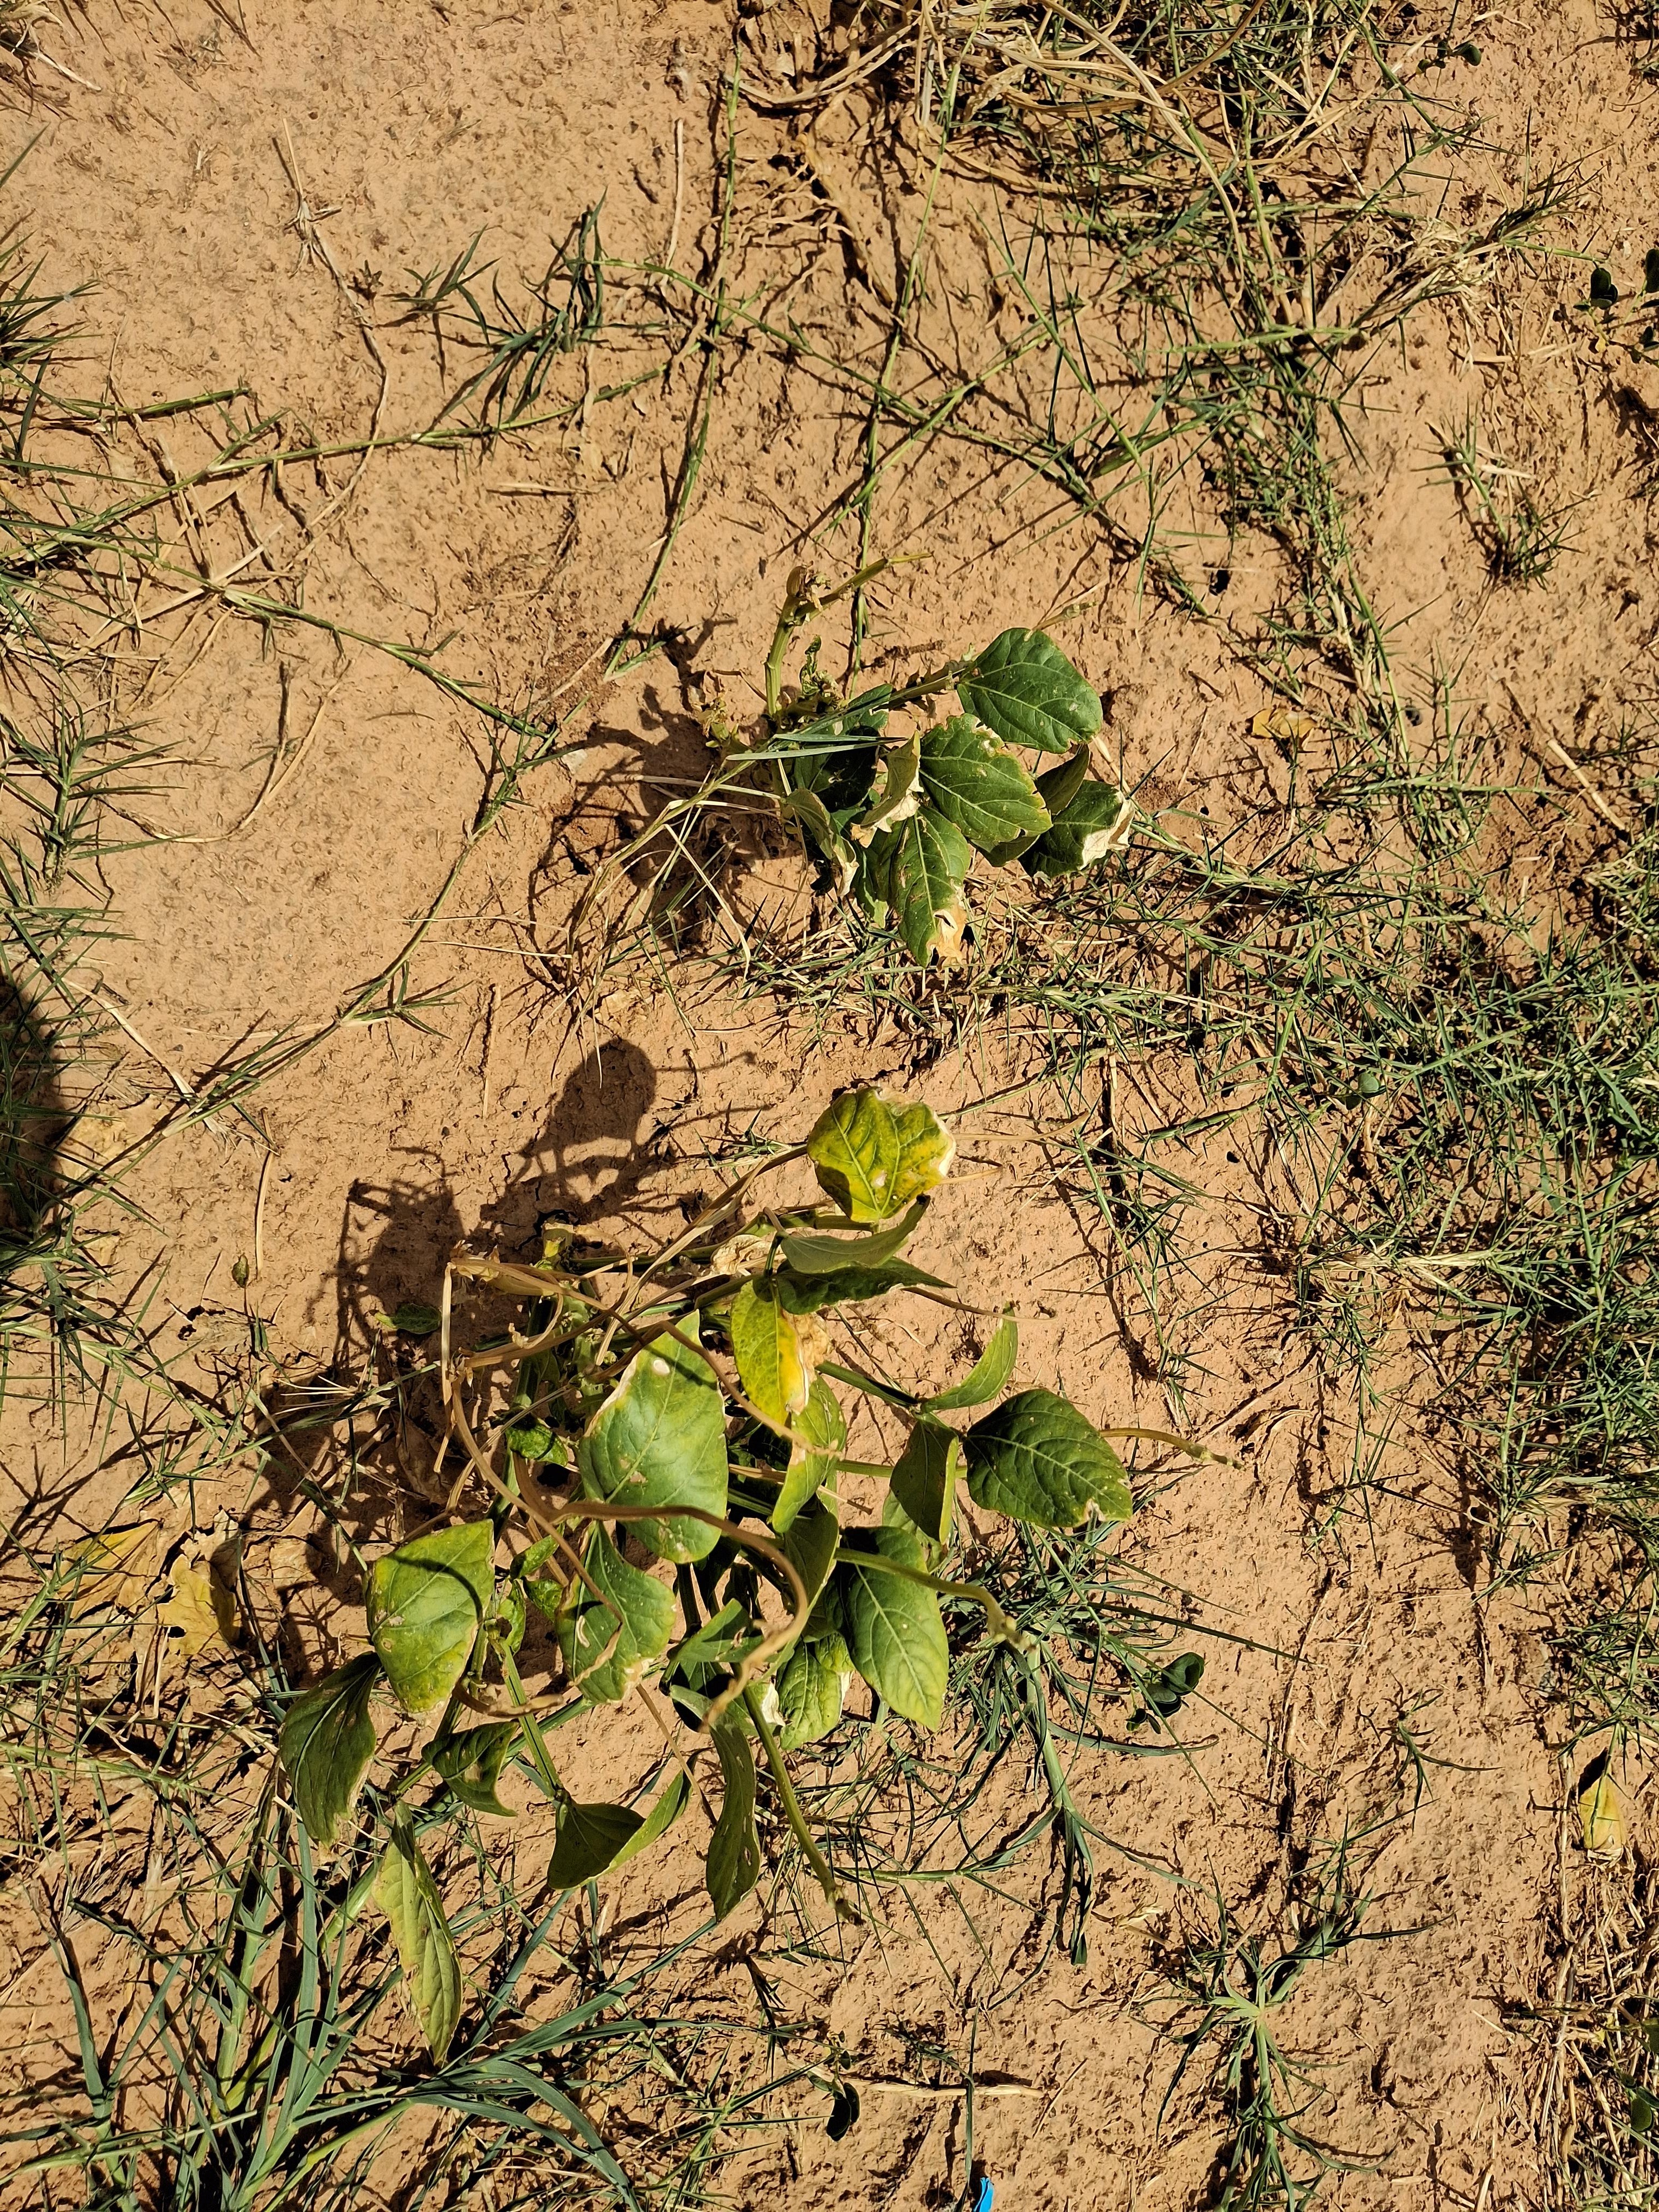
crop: cowpea
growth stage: harvest maturity
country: Nigeria
